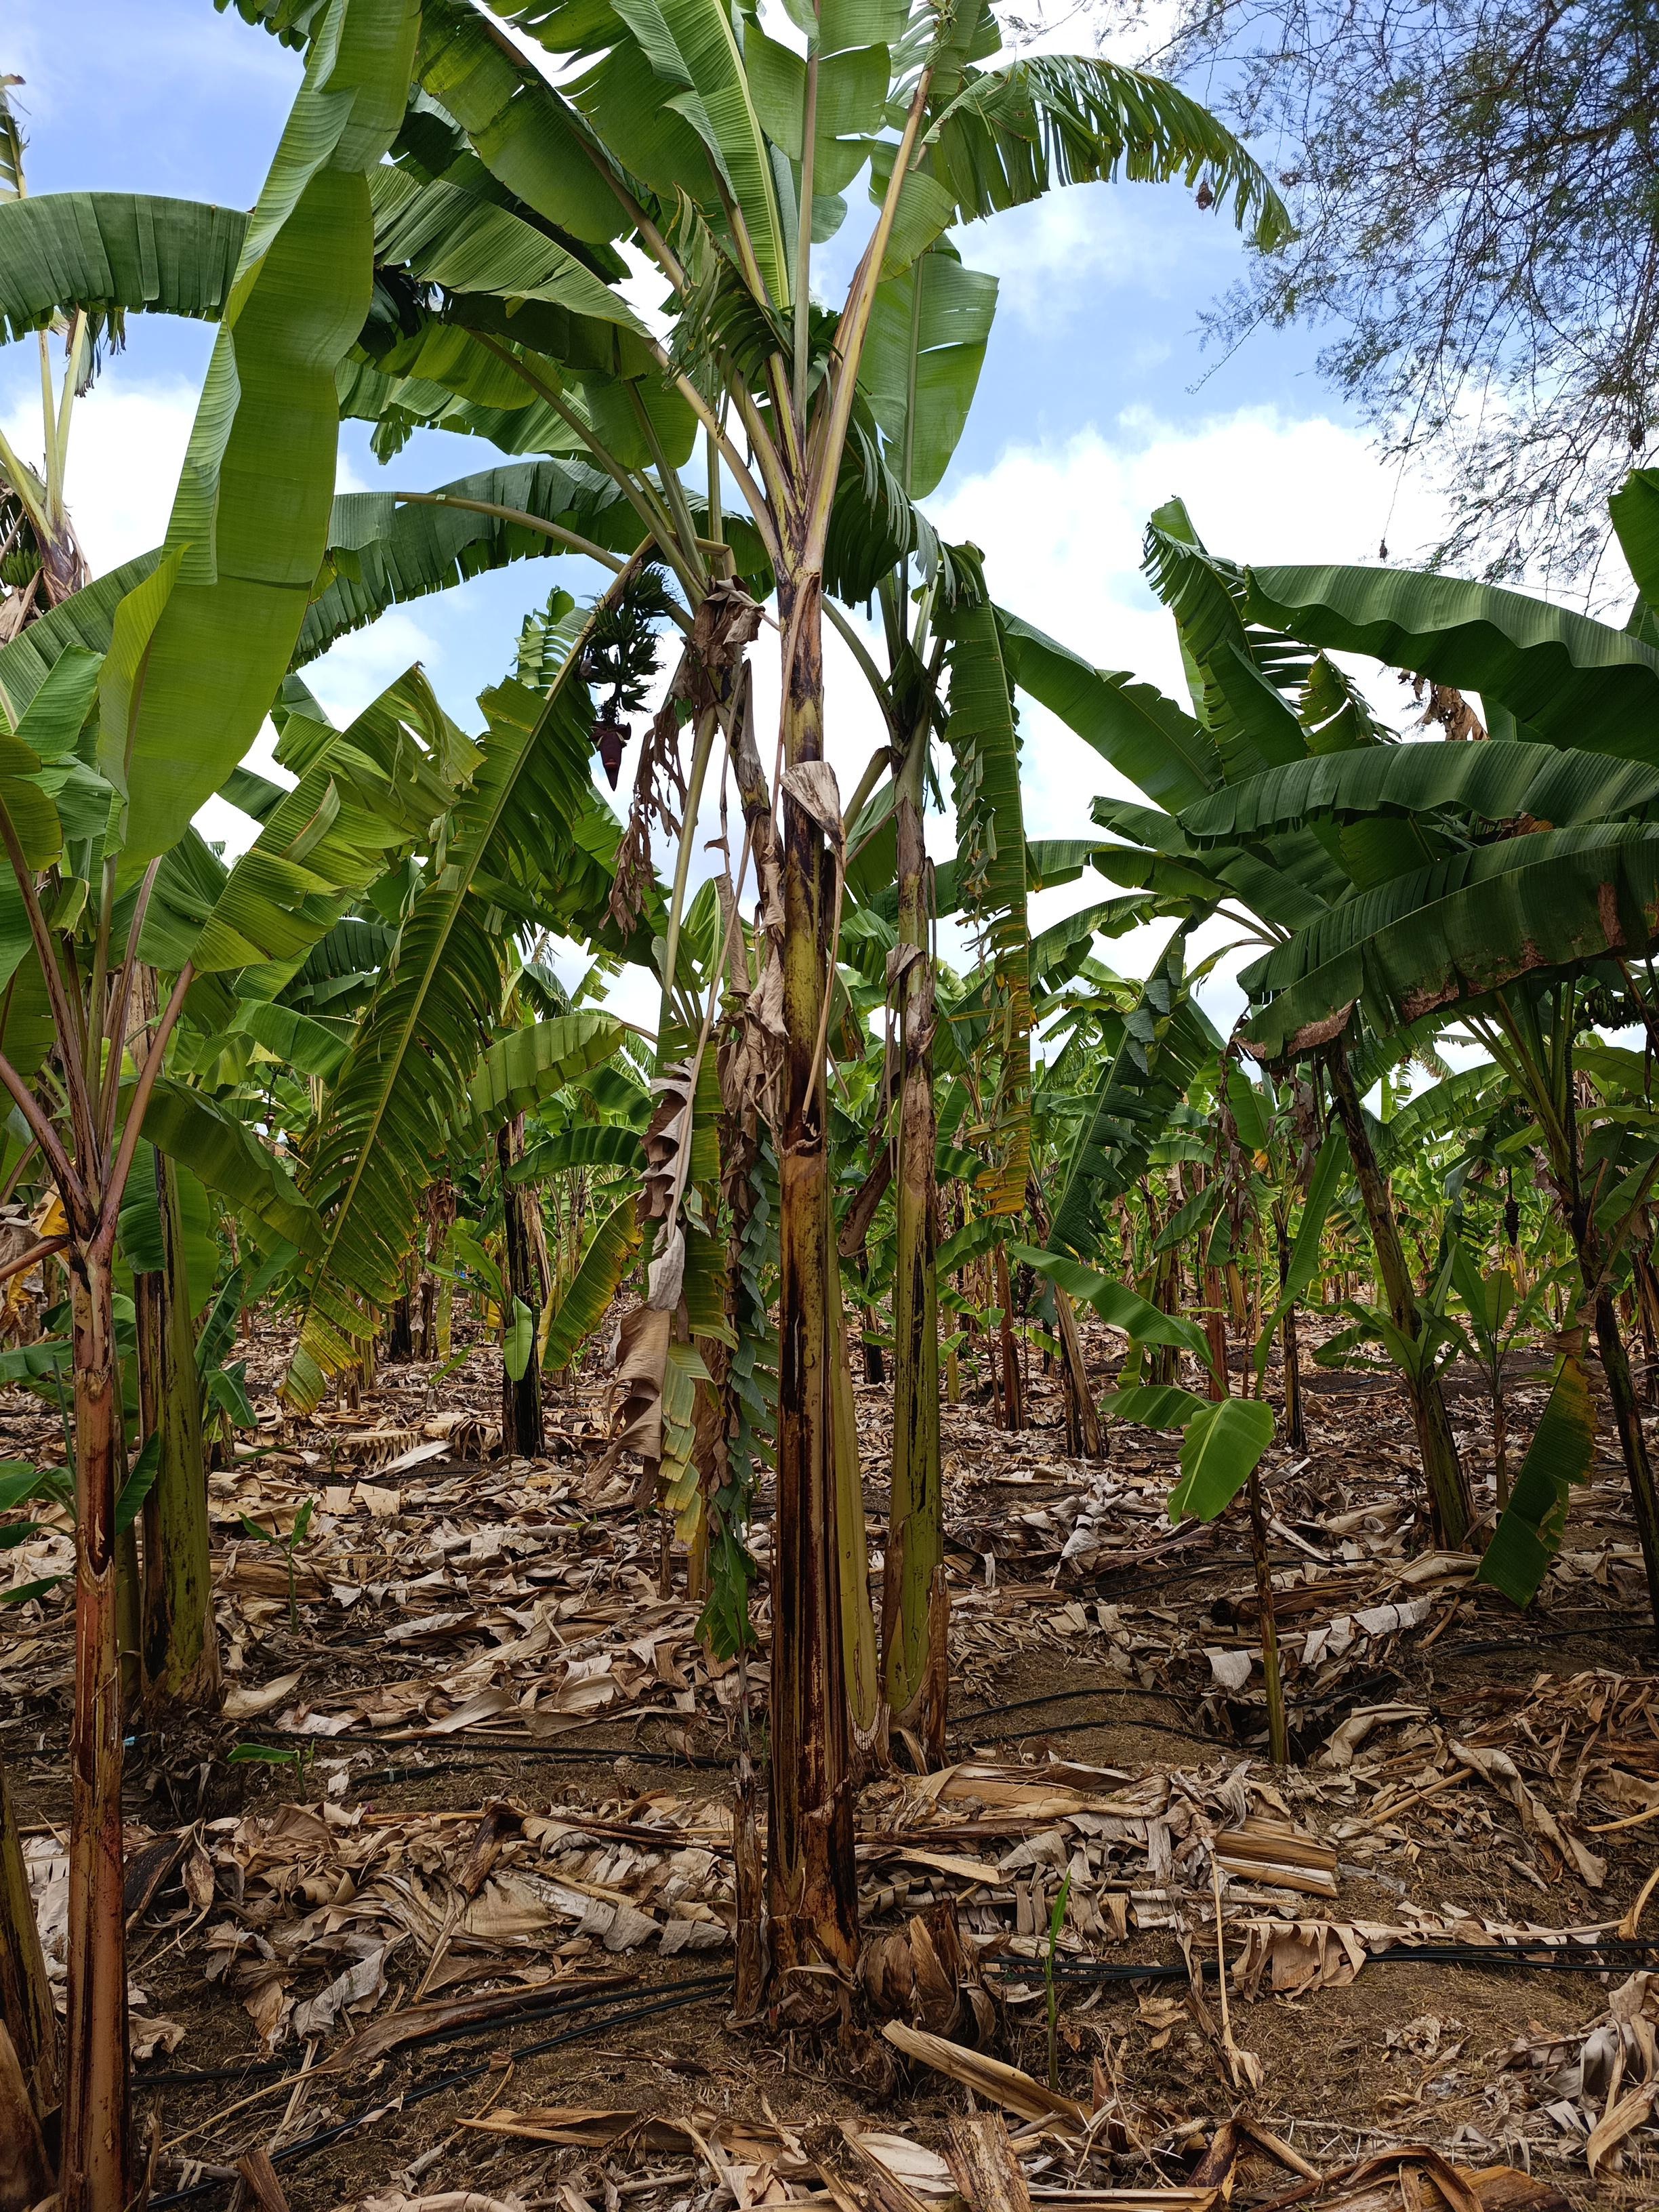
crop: banana
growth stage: vegetative
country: Tanzania
